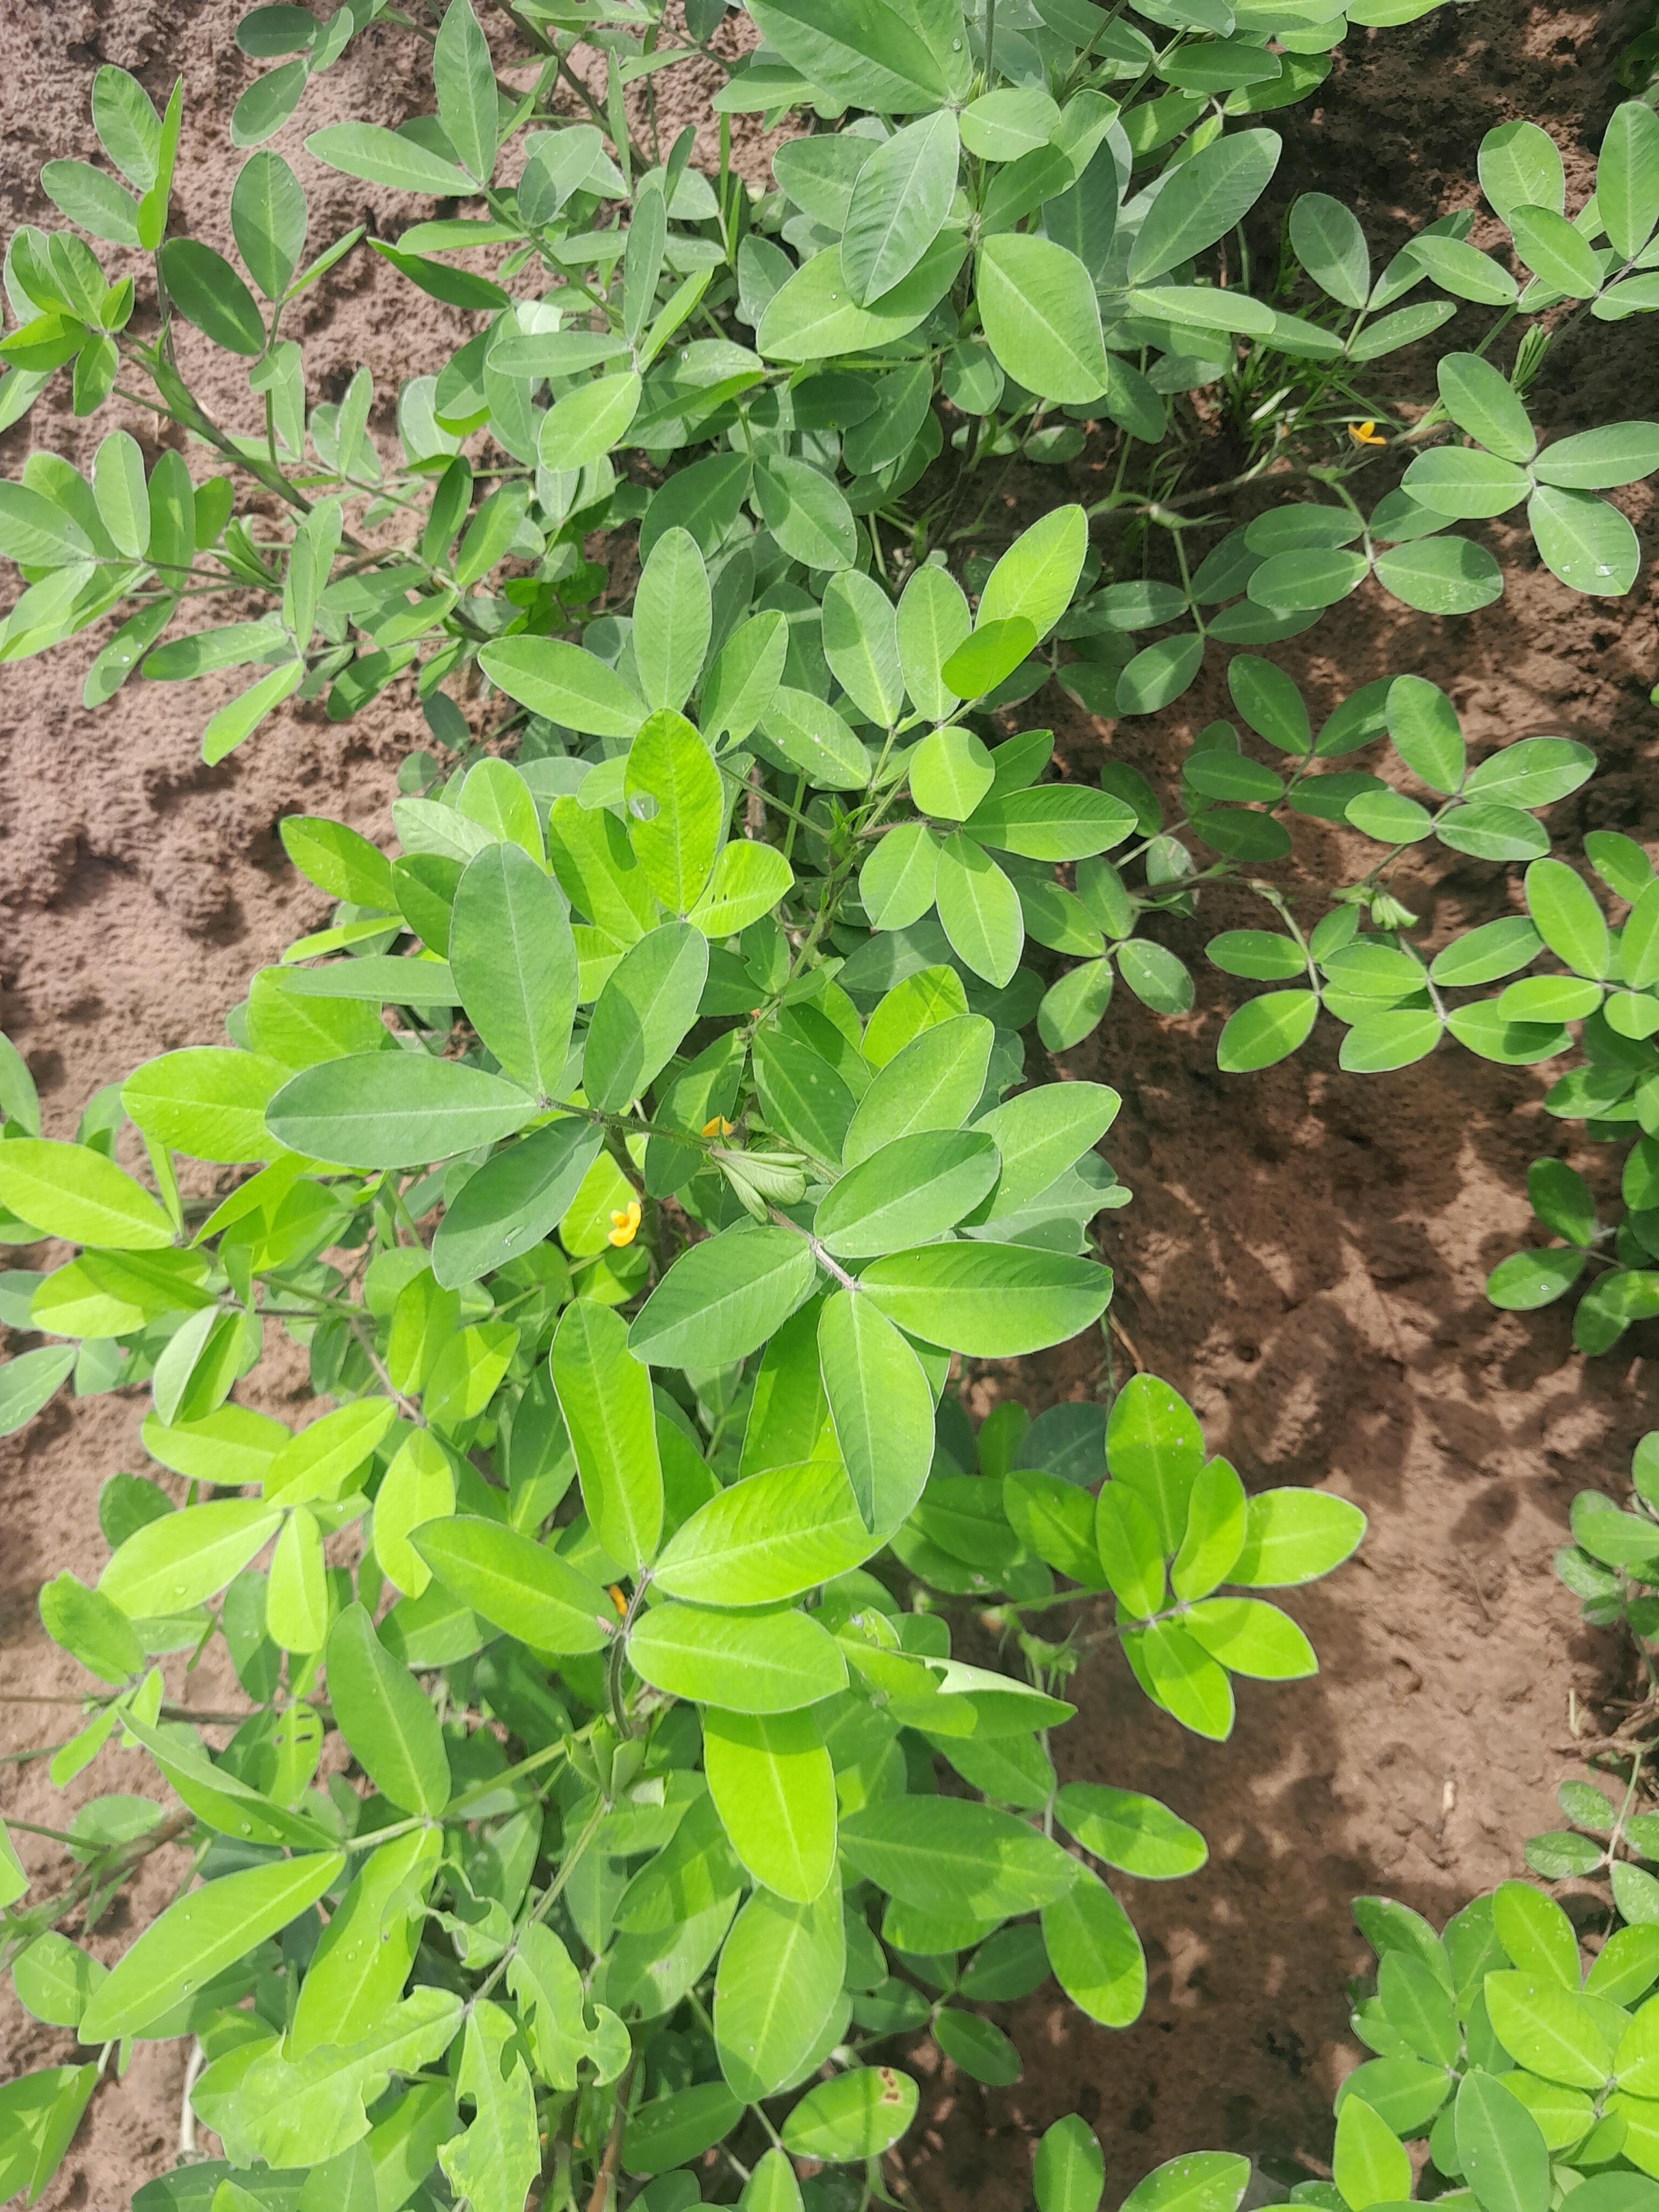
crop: groundnut
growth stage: flowering
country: Senegal
